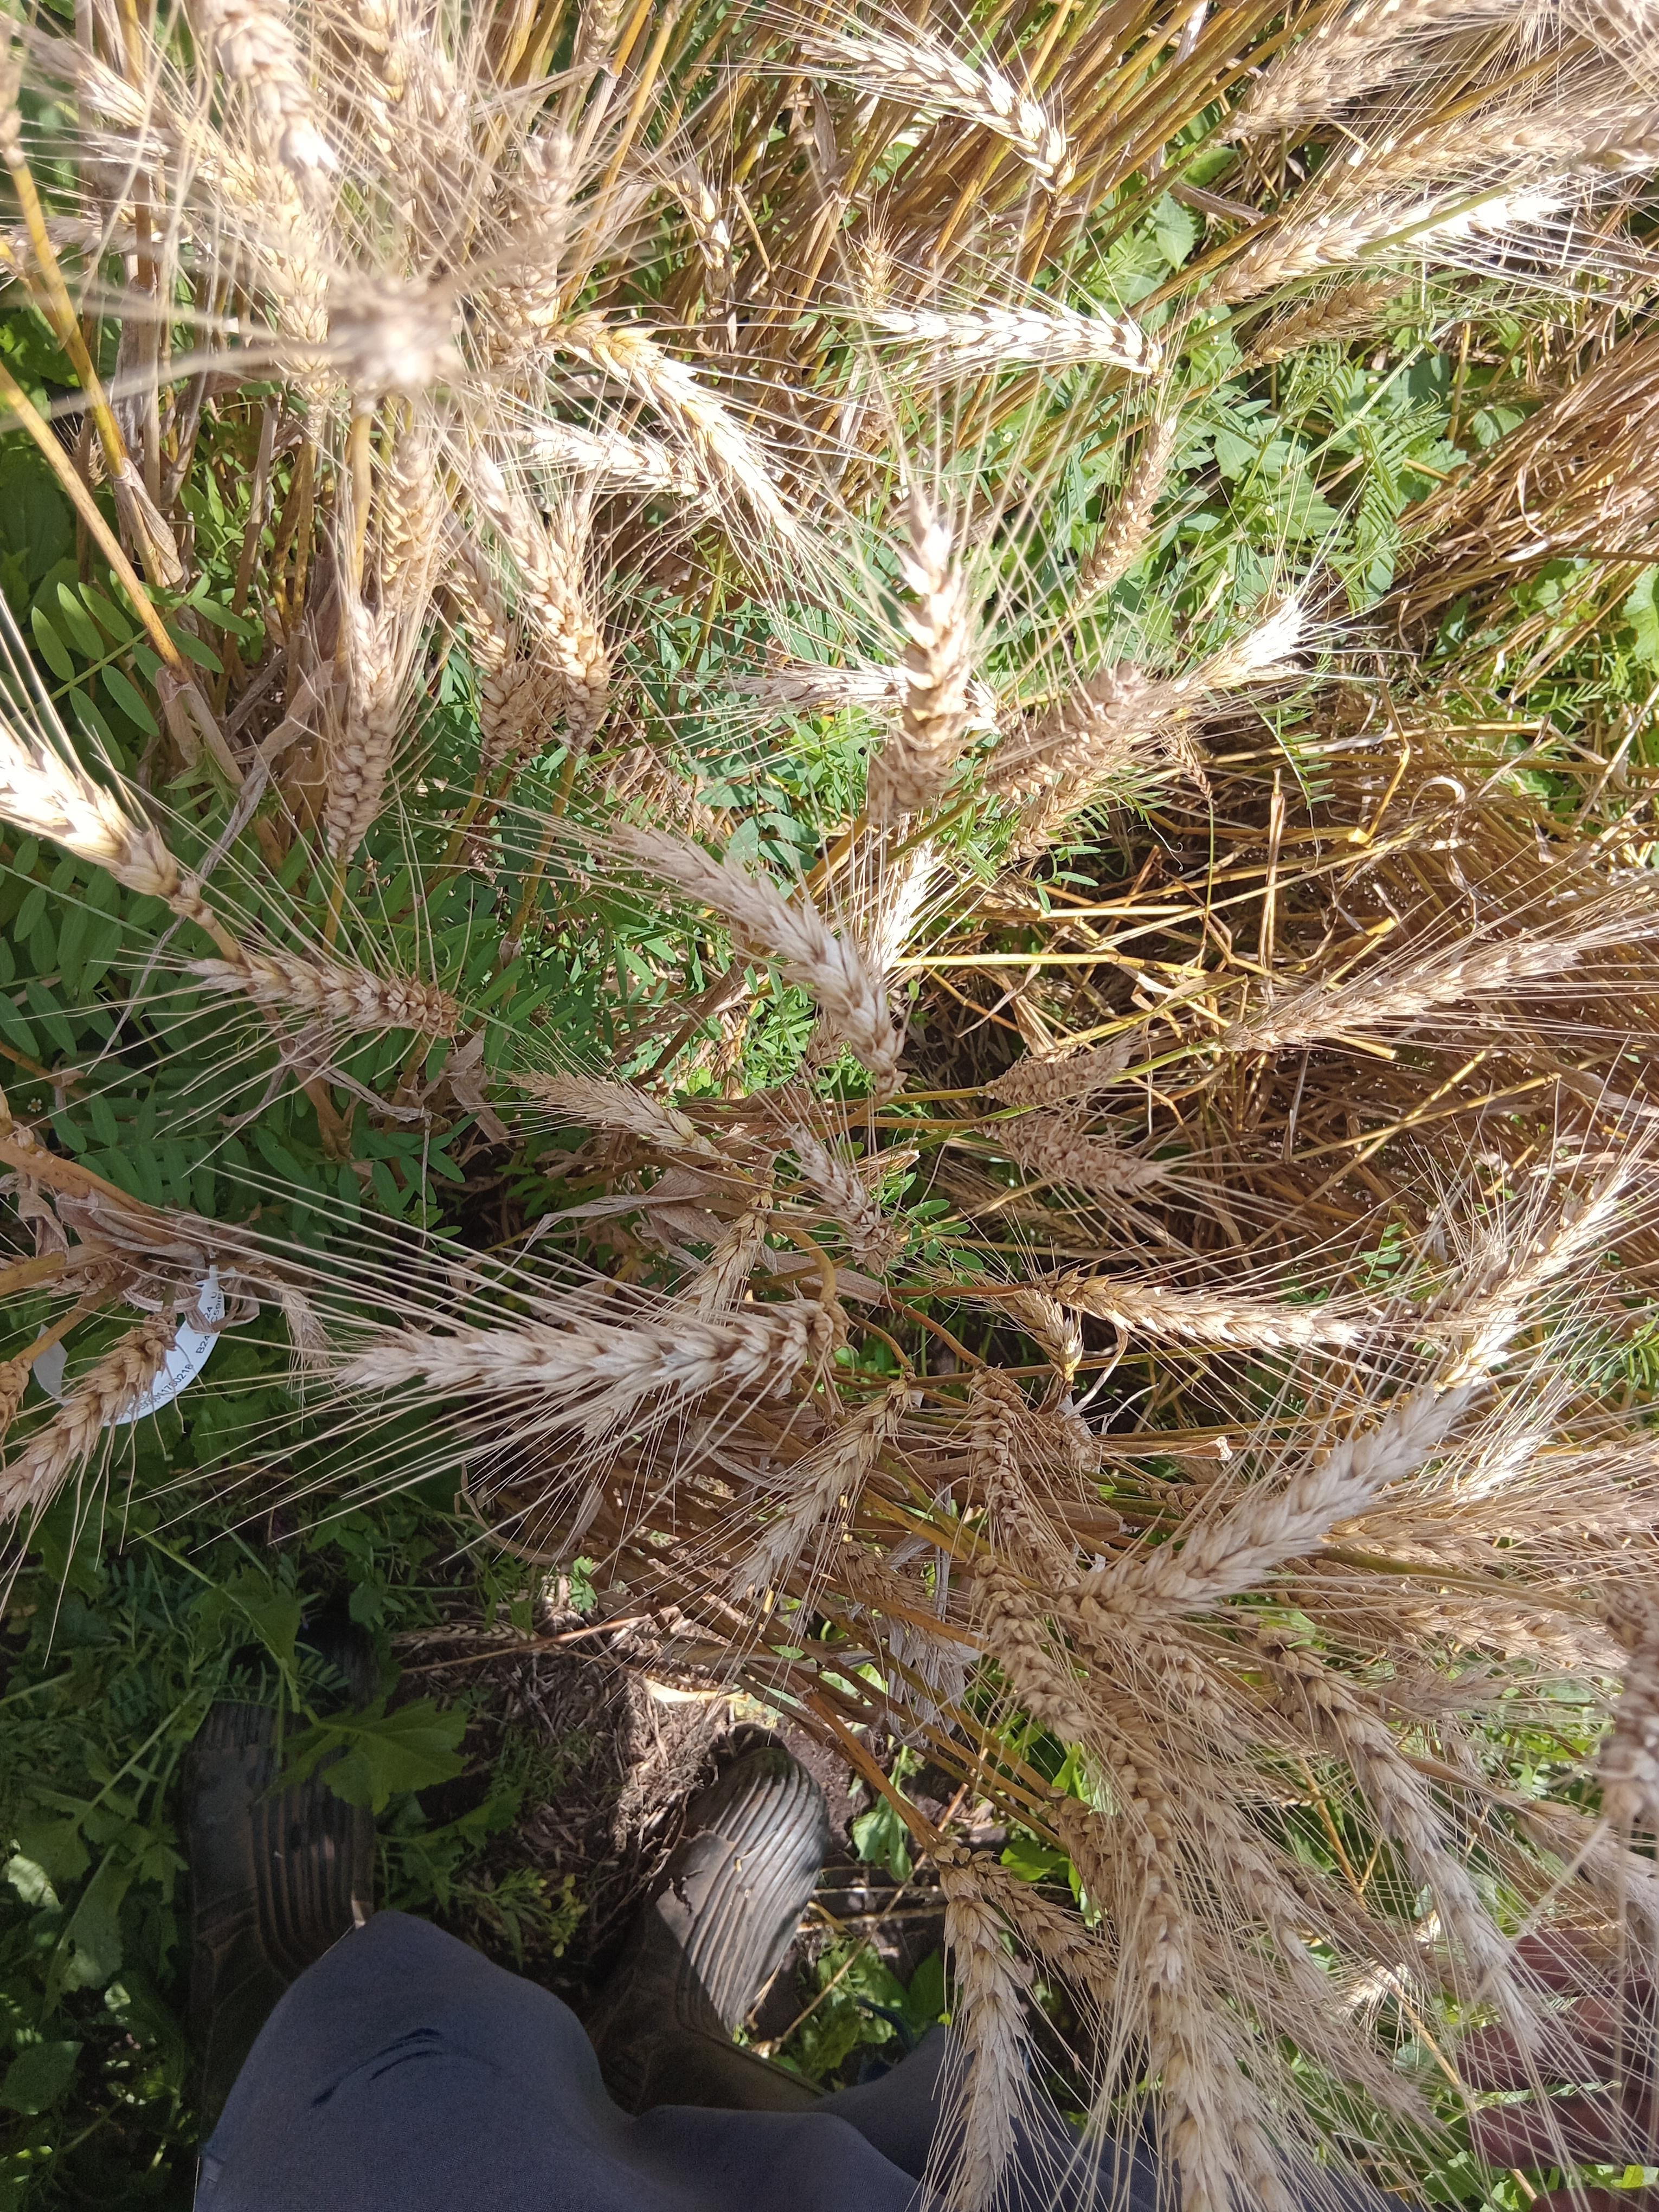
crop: wheat
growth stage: maturity
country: Kenya
